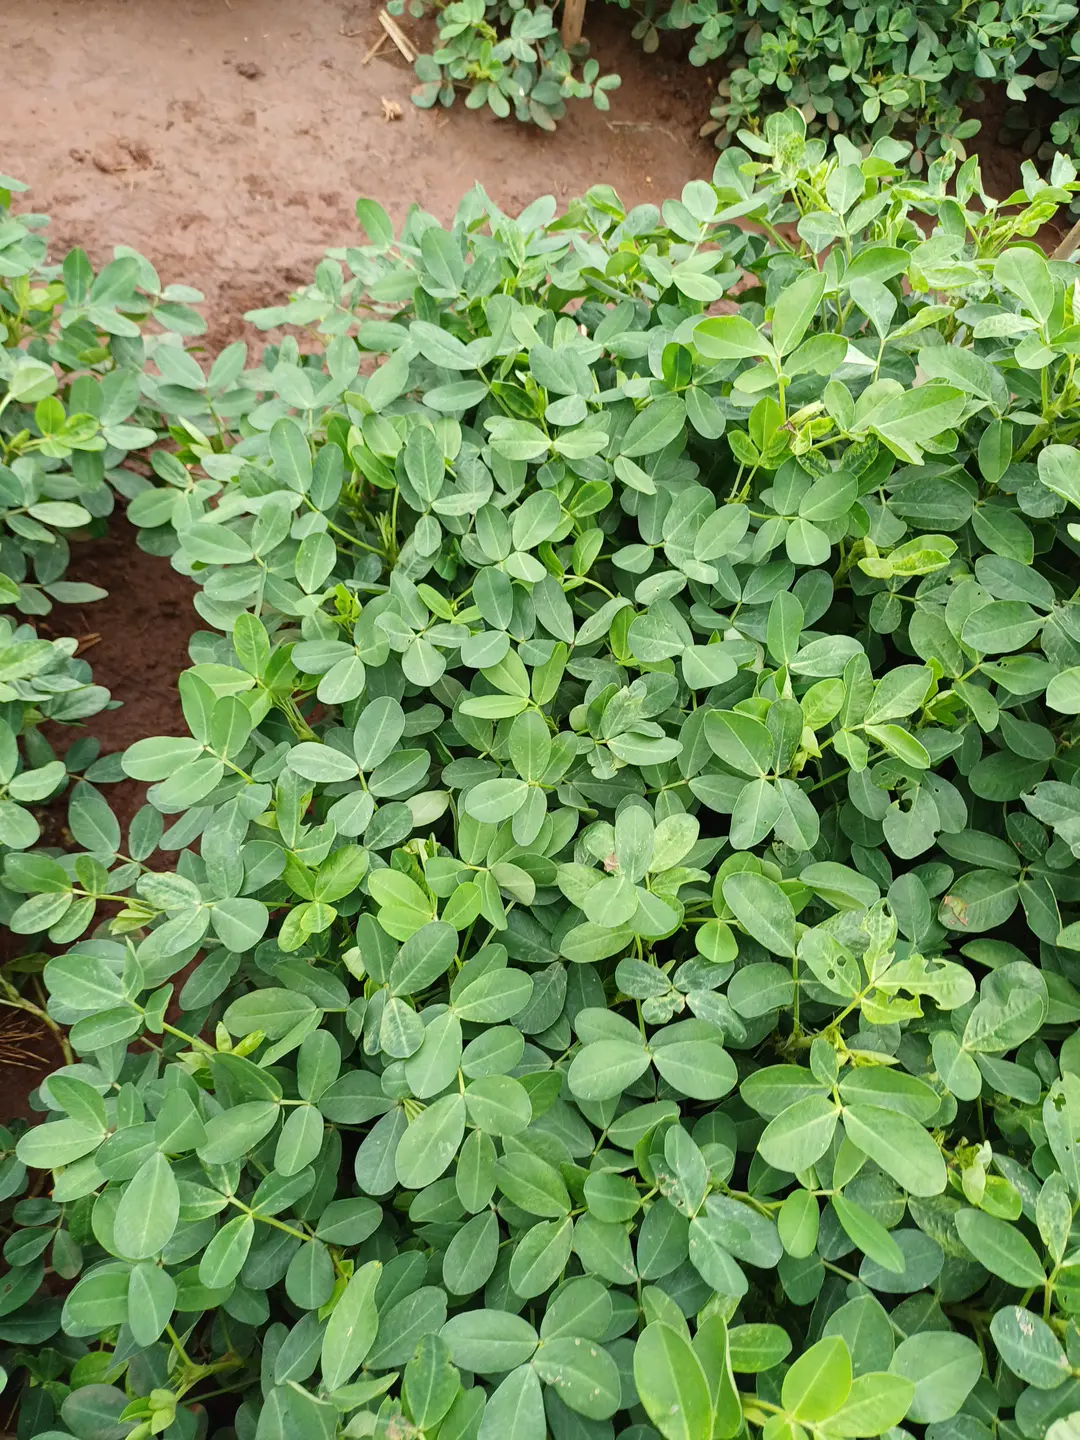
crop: groundnut
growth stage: flowering
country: Kenya
